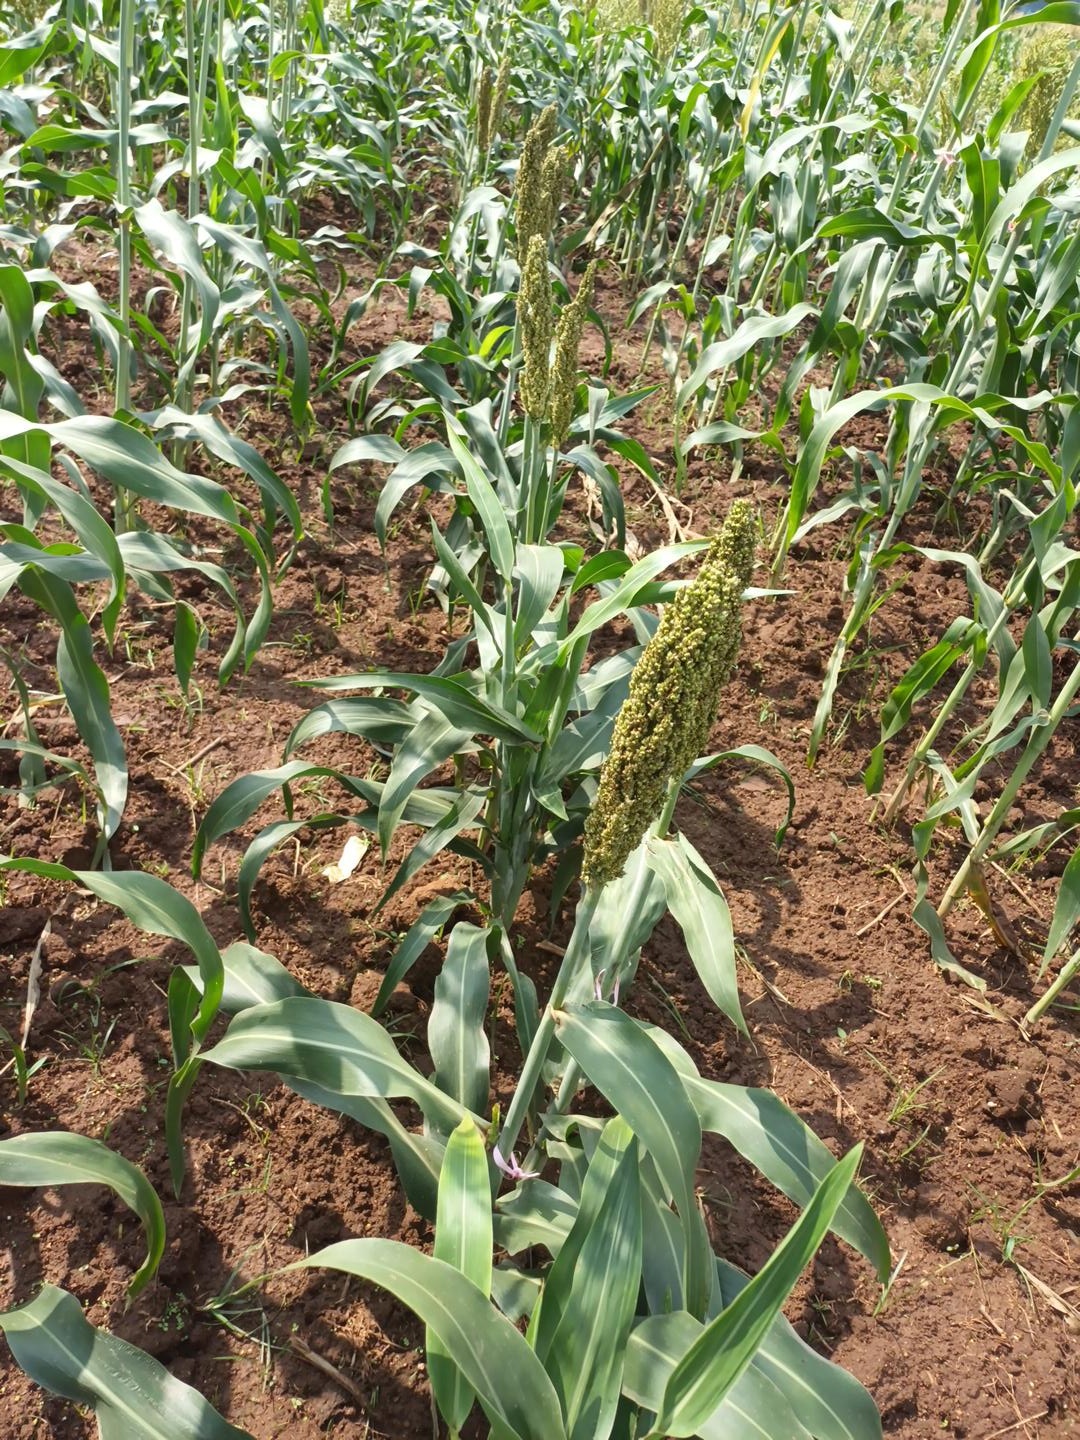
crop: sorghum
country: Kenya
